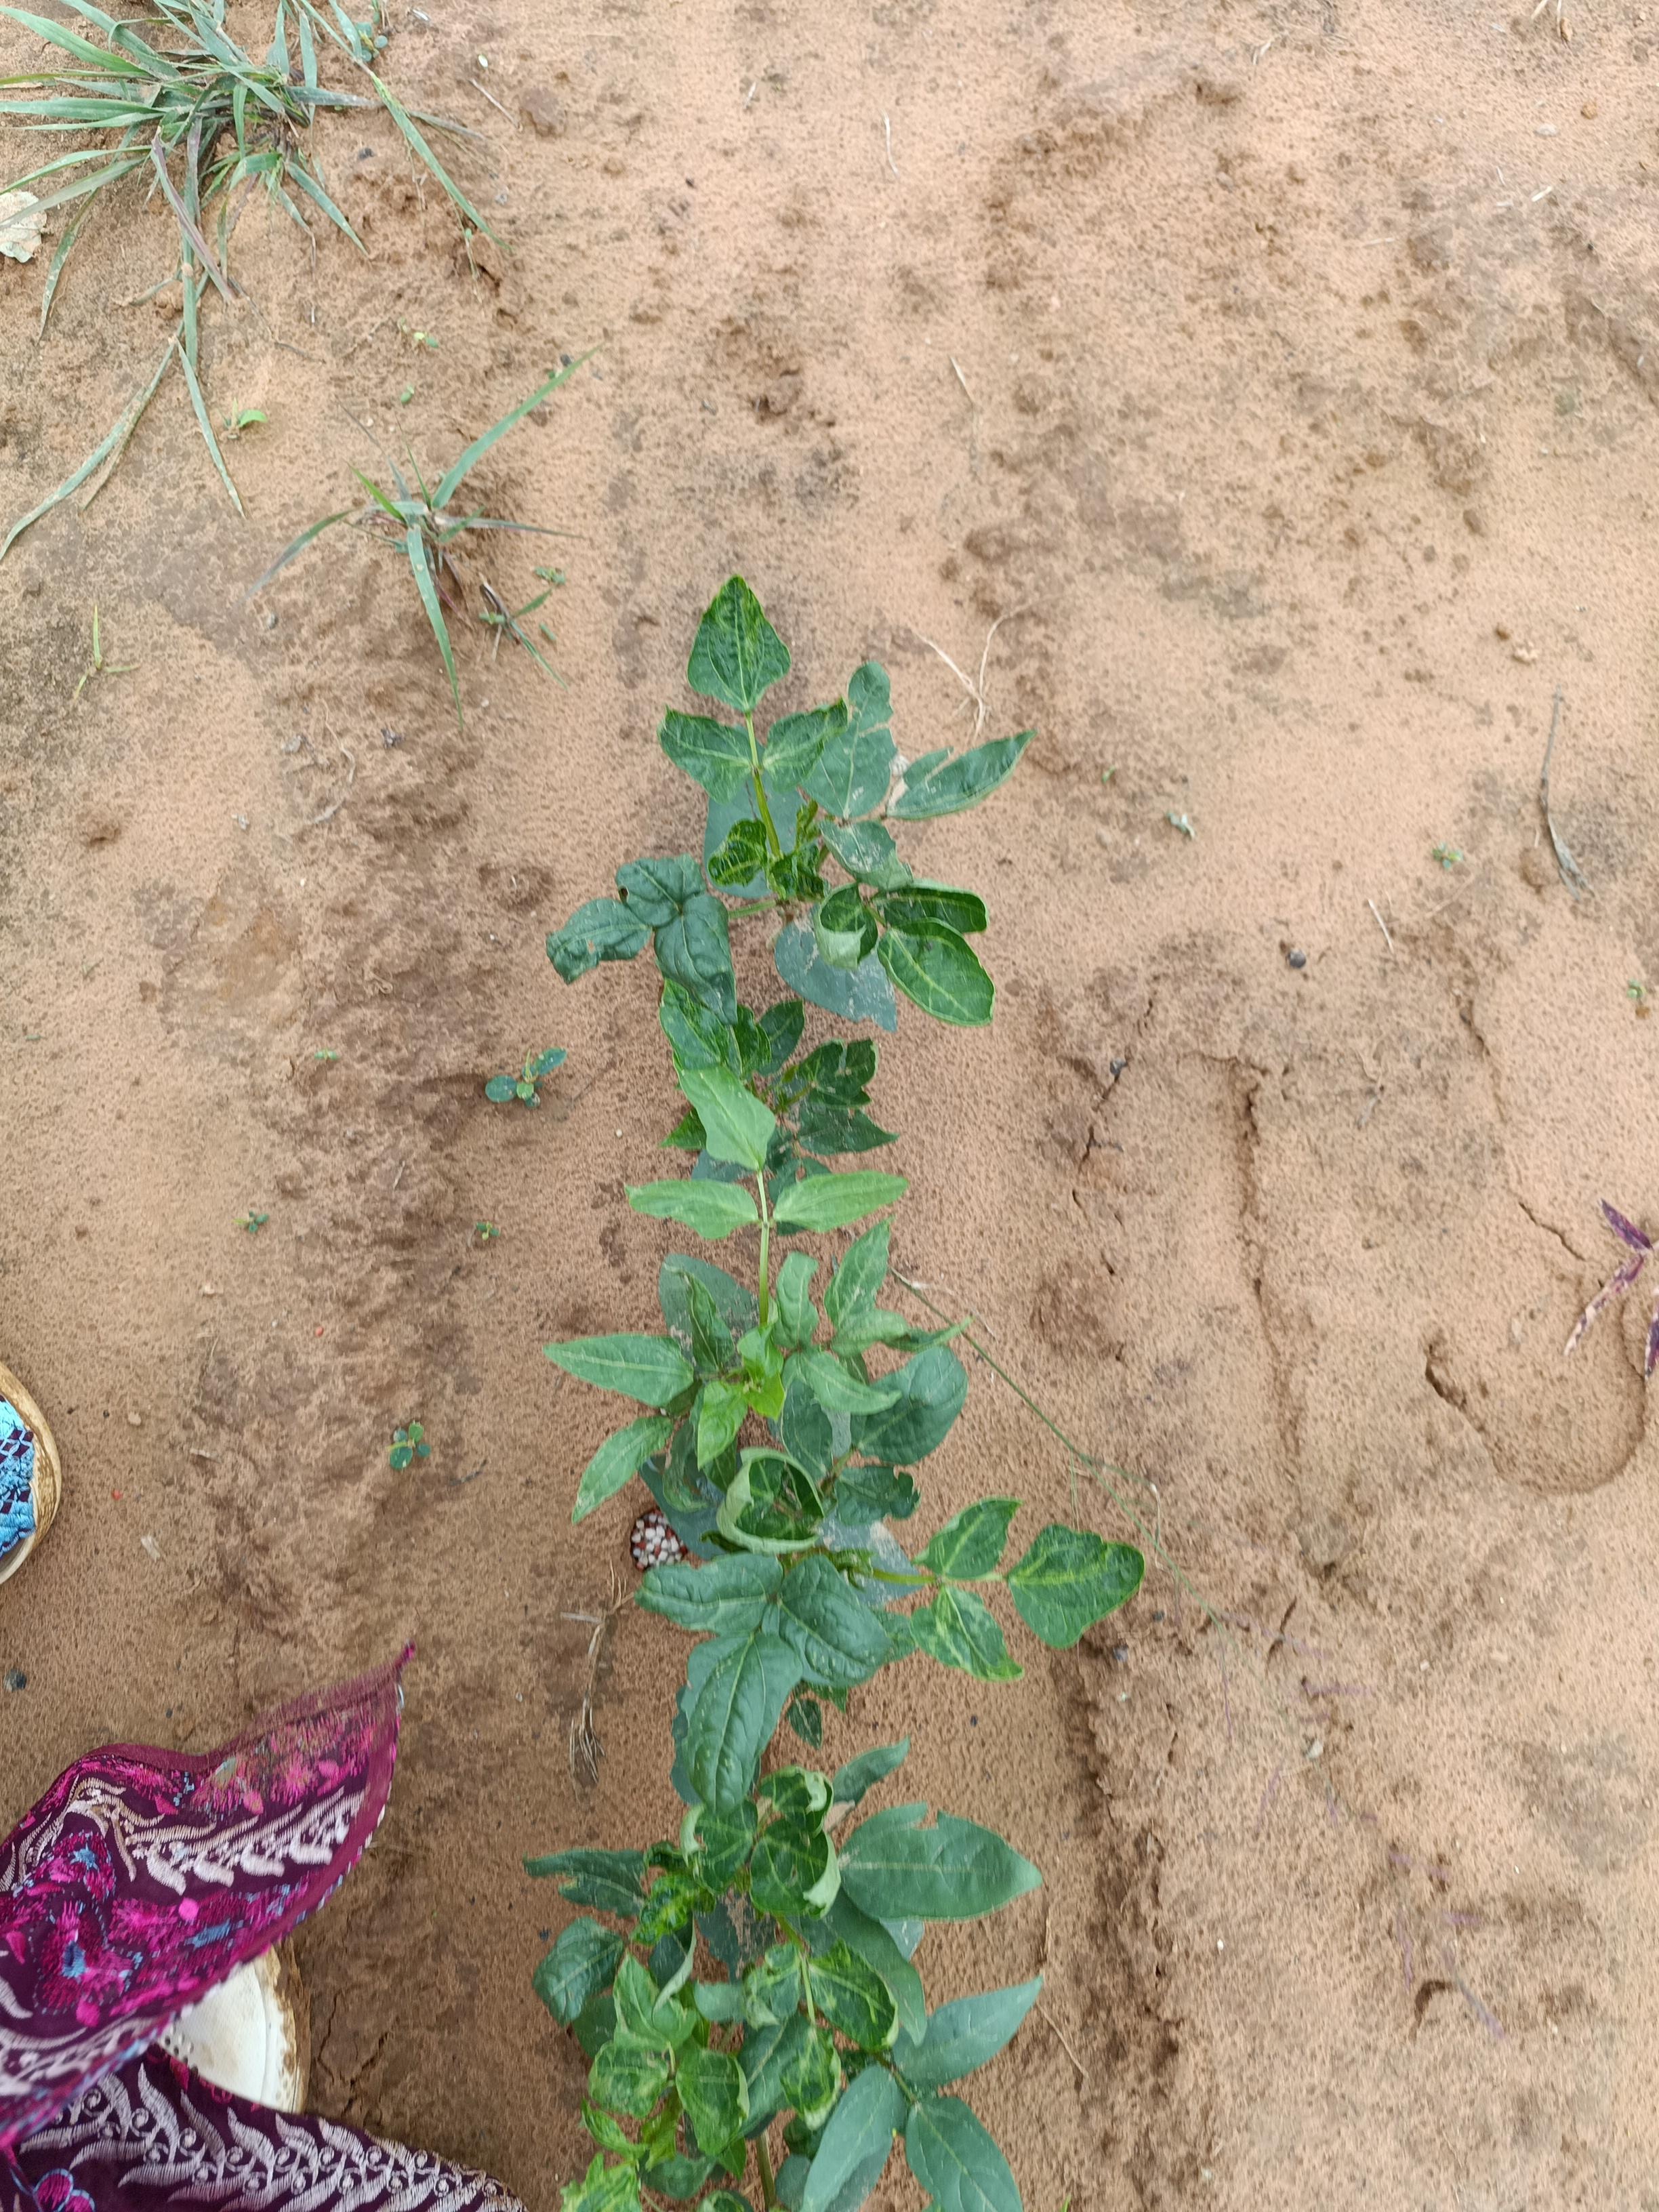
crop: cowpea
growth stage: emergence
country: Nigeria
